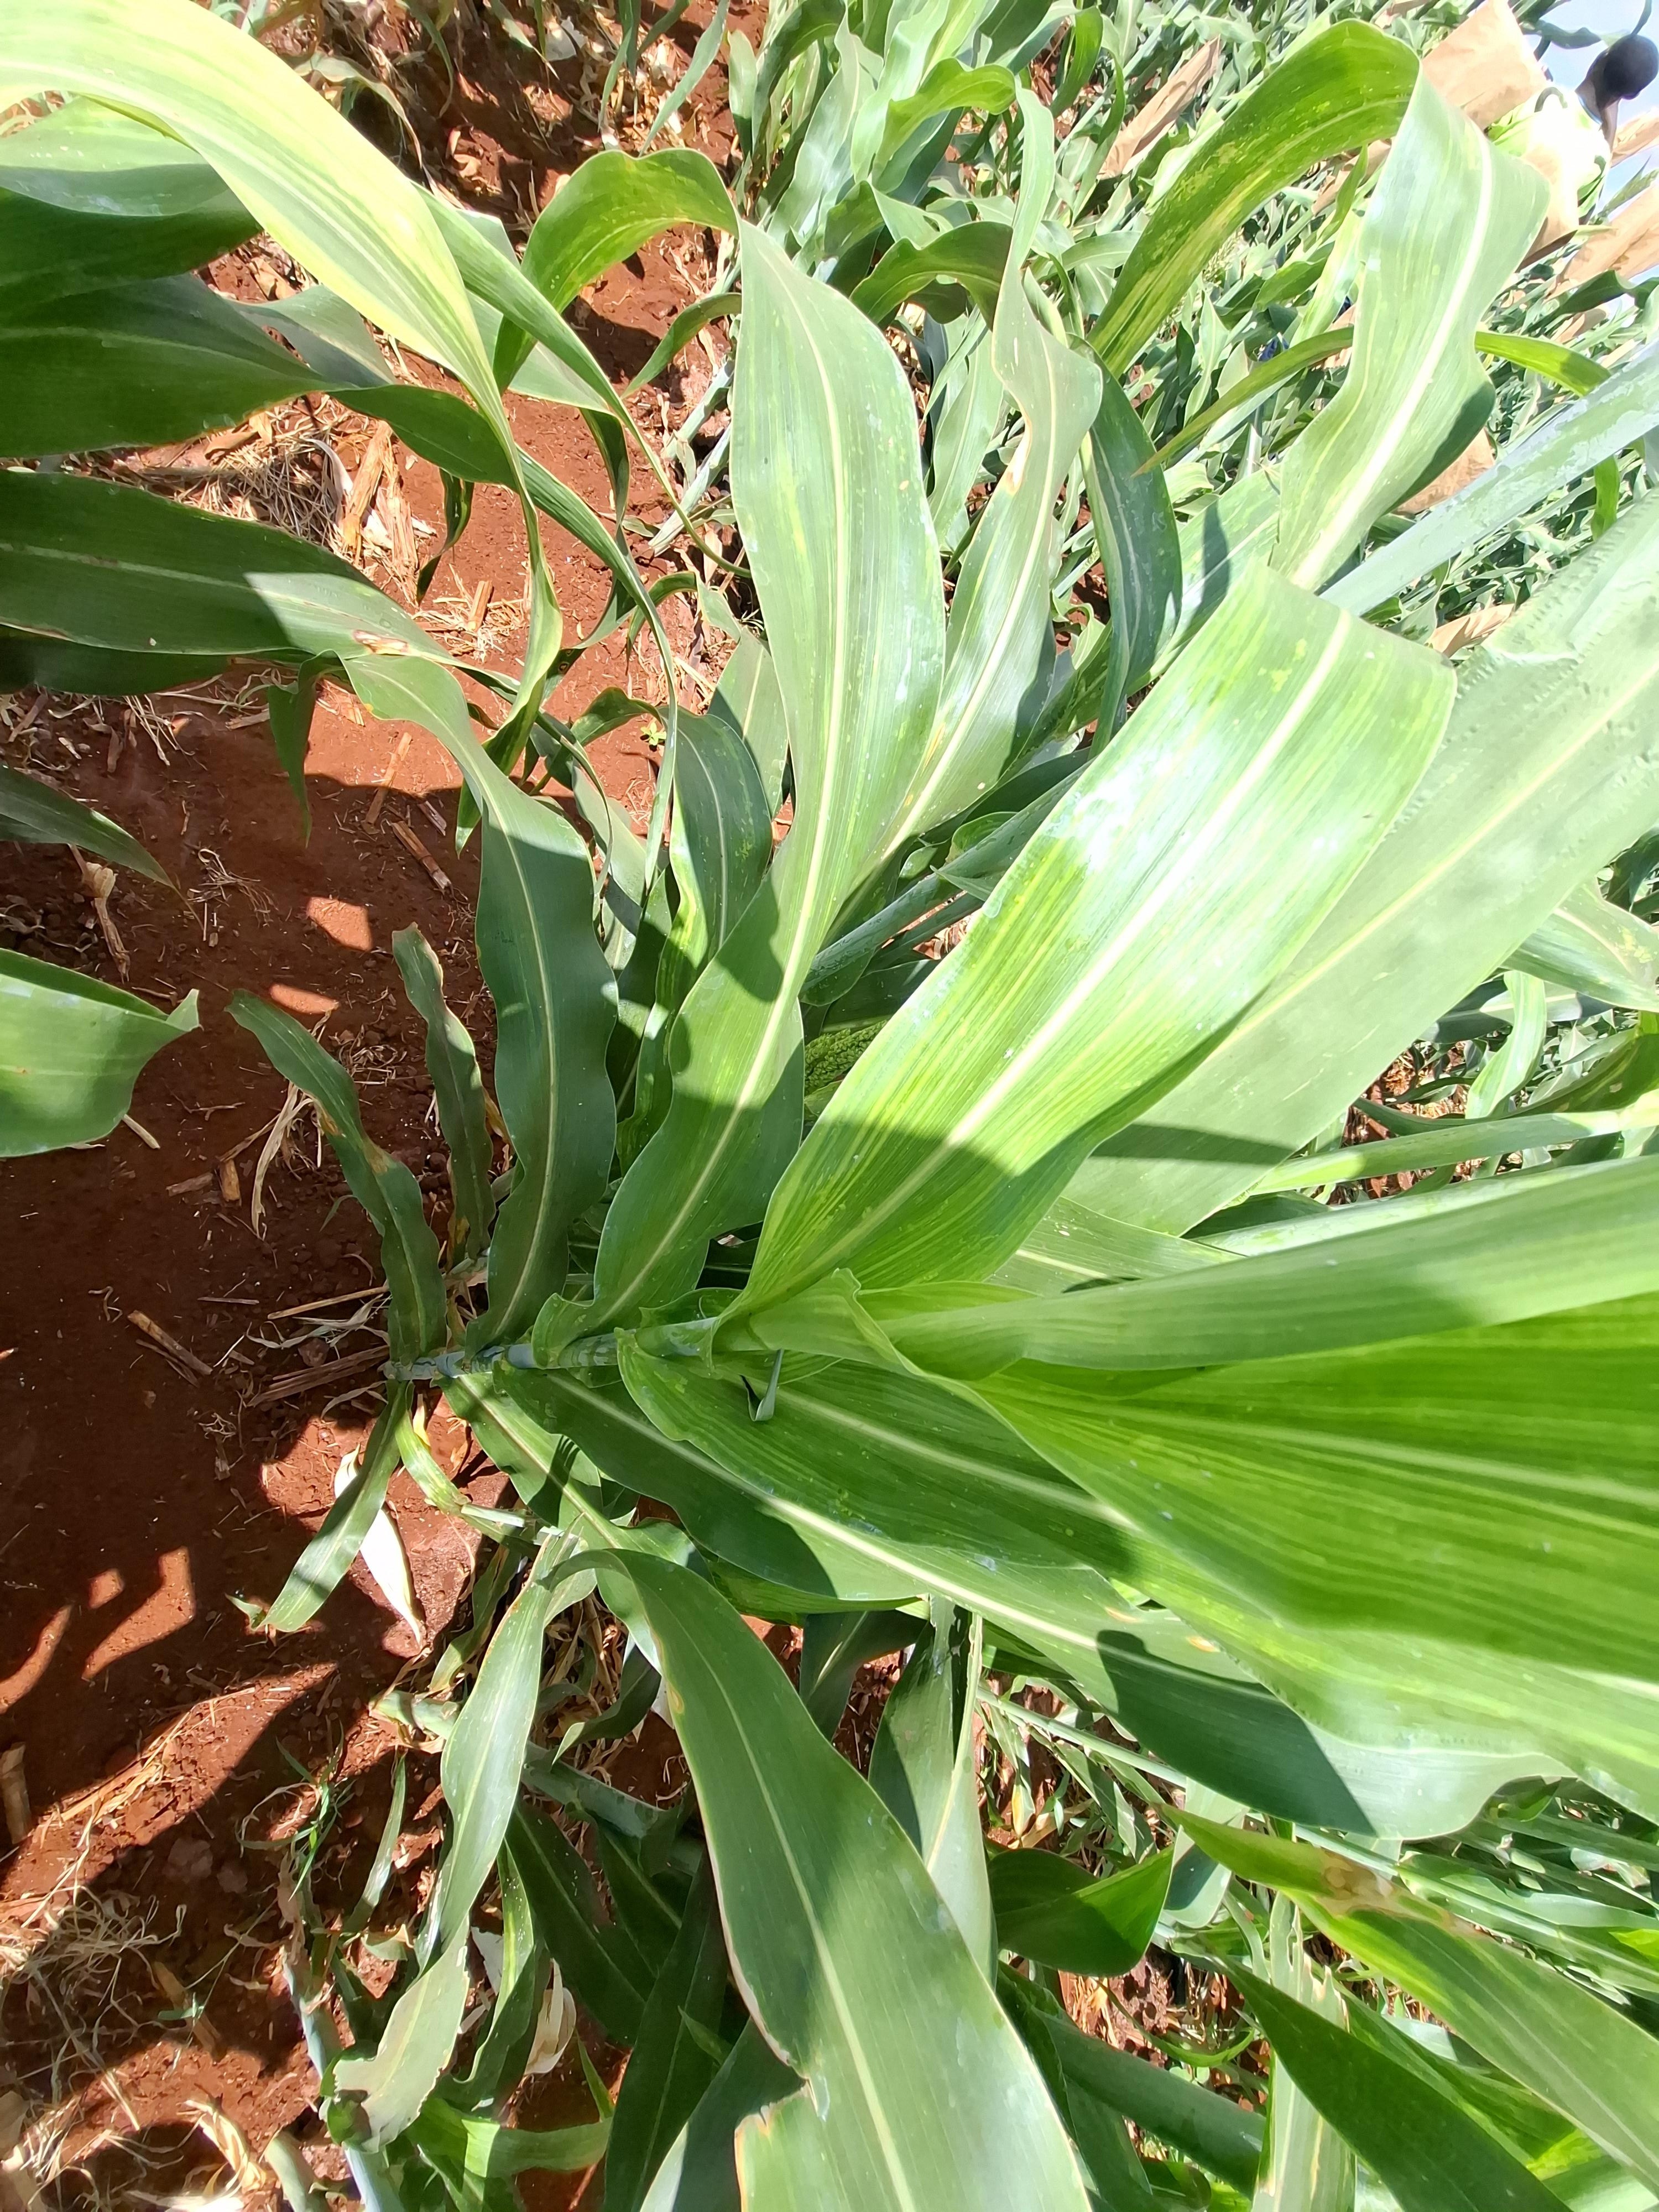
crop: sorghum
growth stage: heading tuber
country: Kenya
